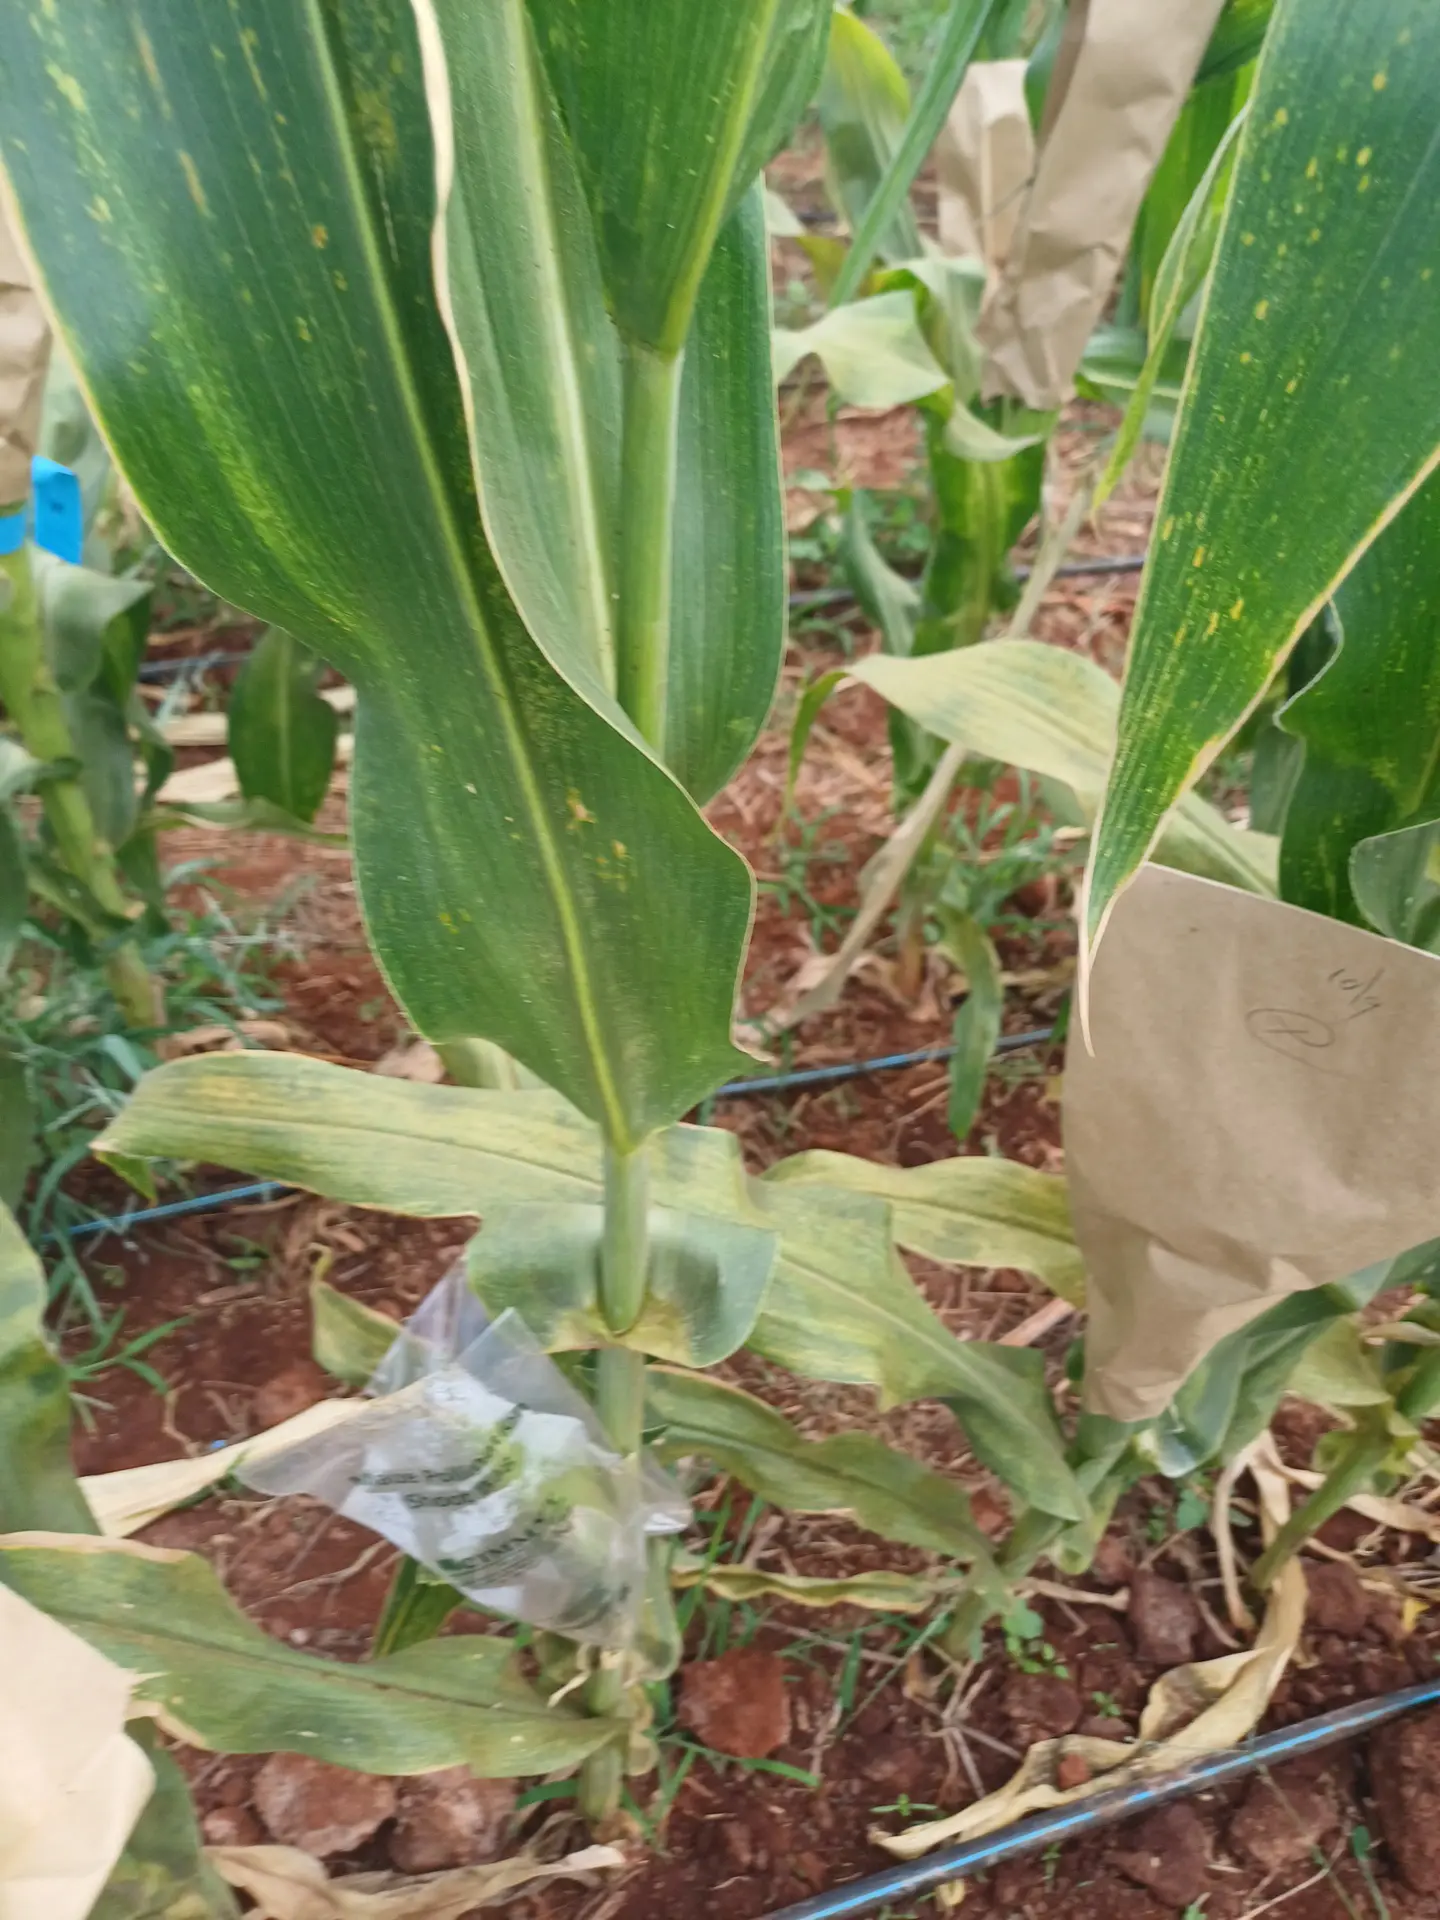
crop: maize
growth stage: flowering
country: Kenya
